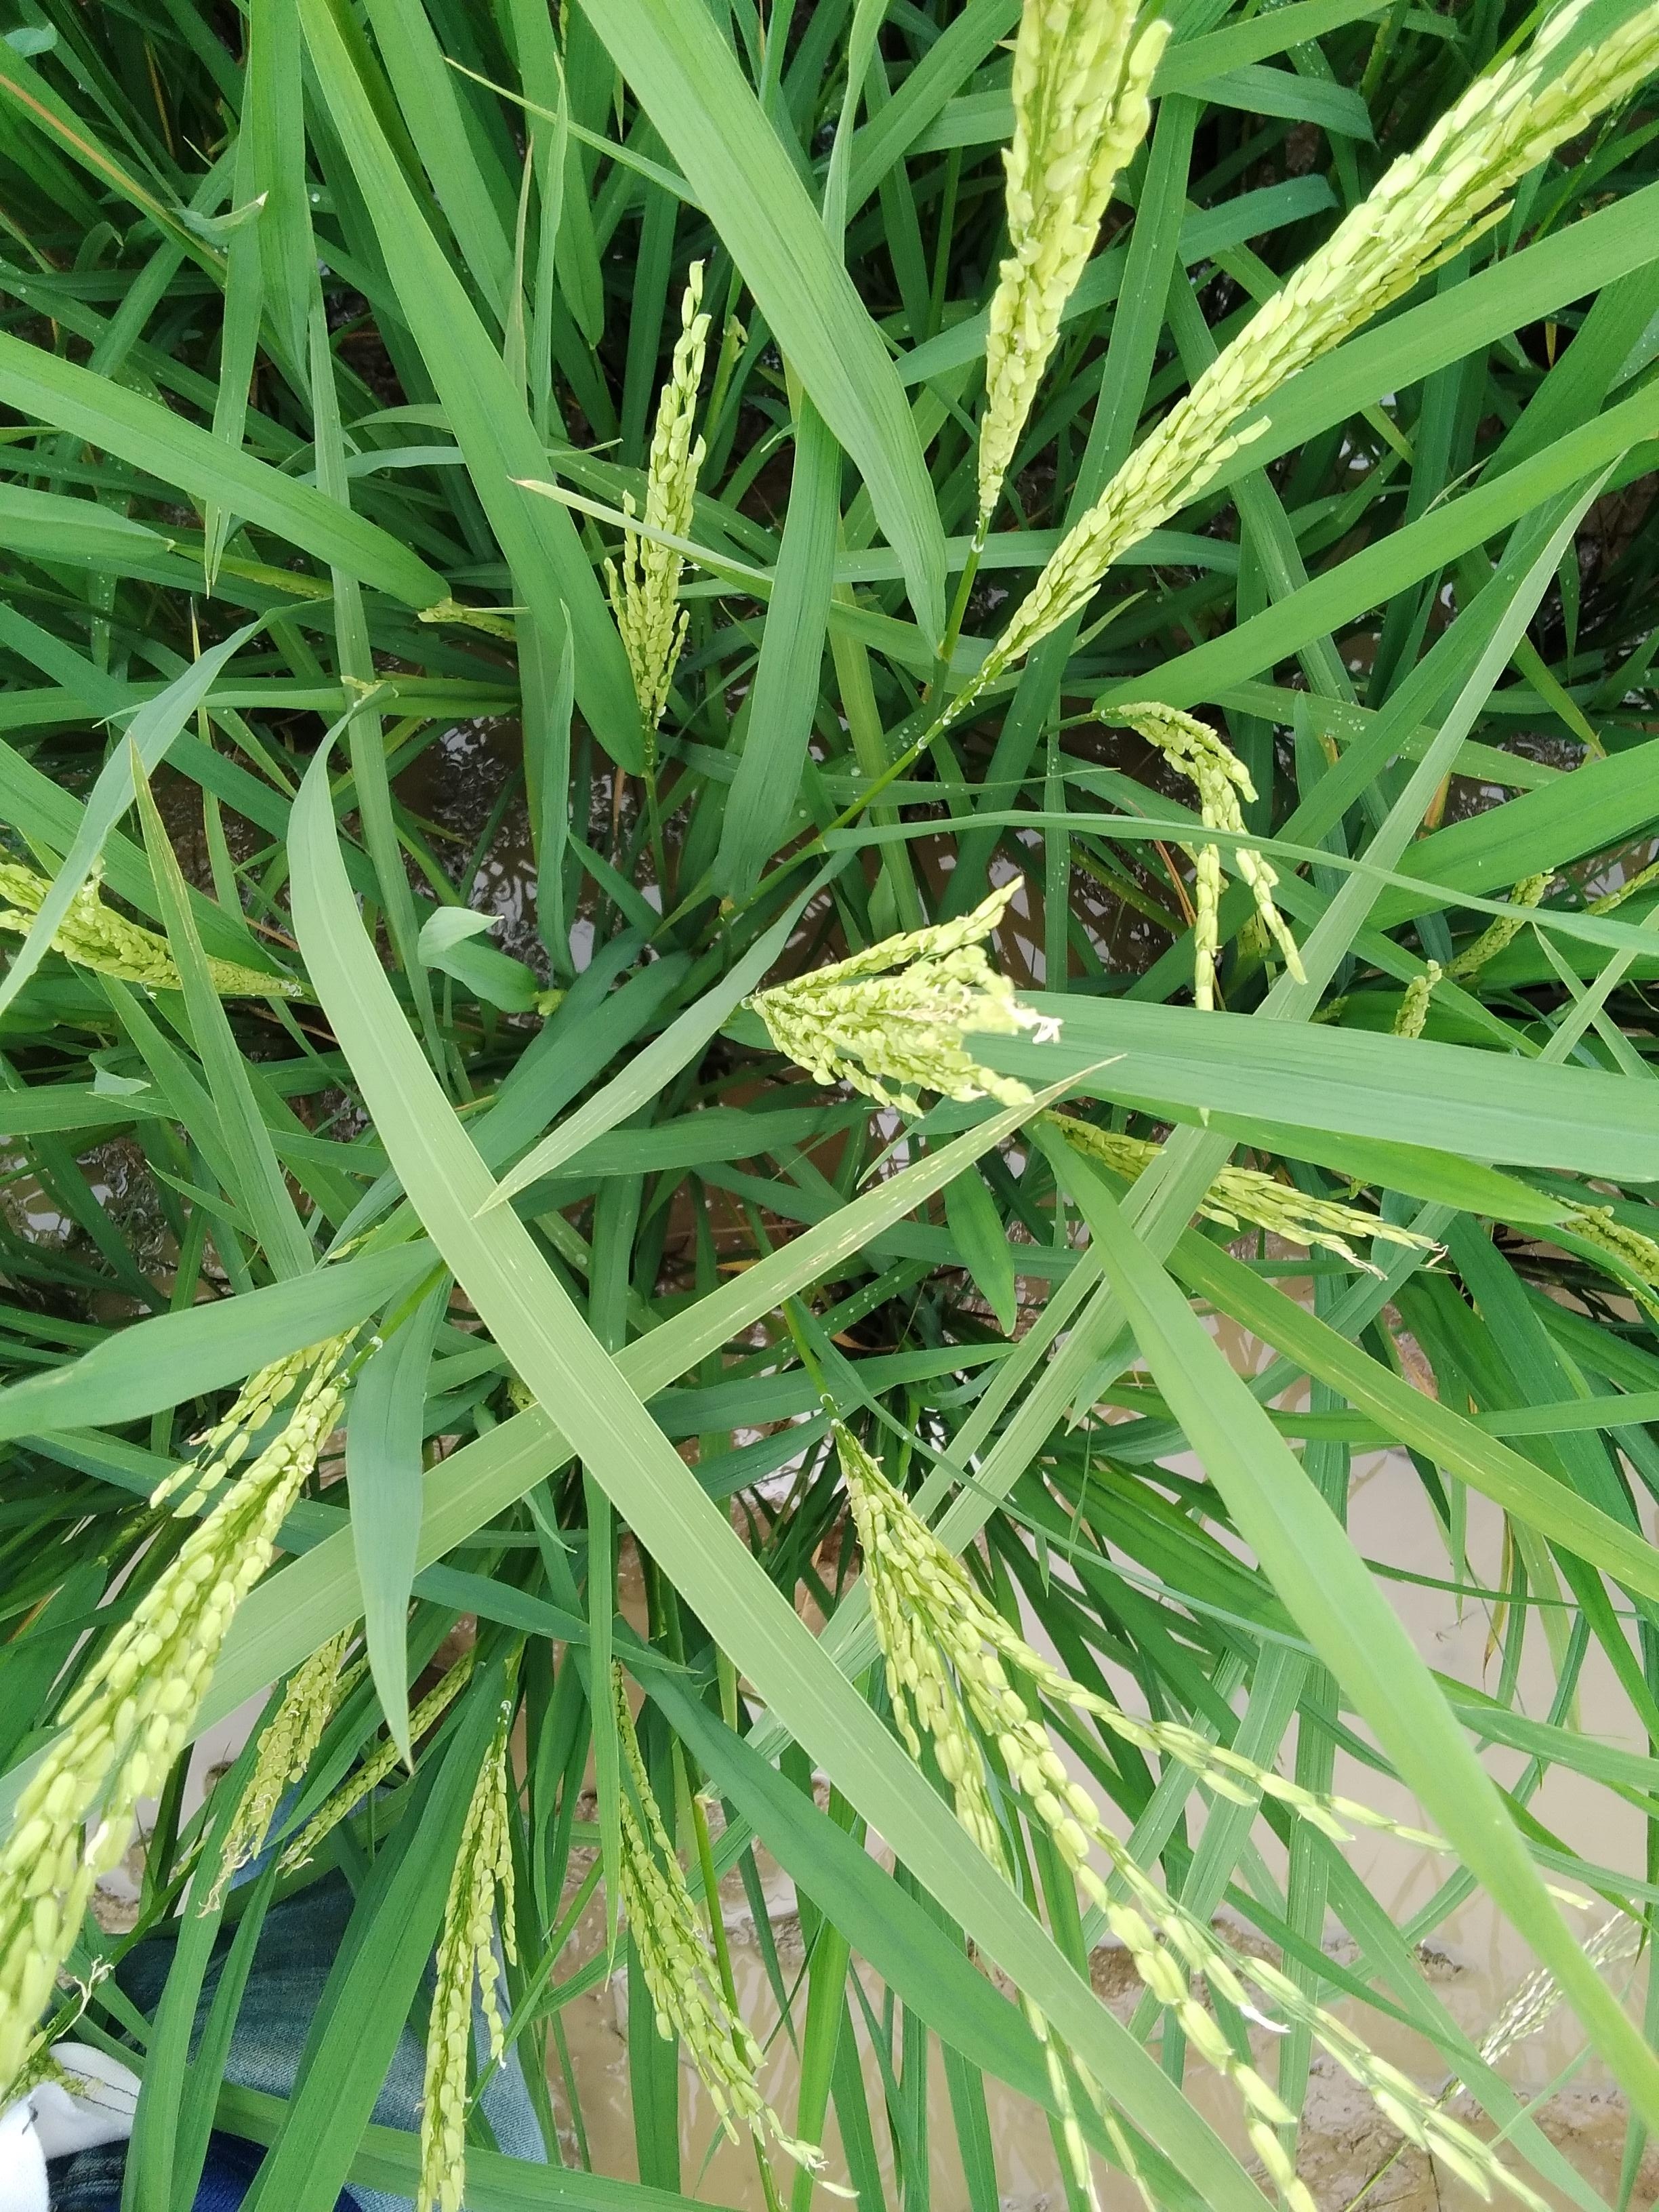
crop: rice
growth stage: flowering
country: Nigeria
